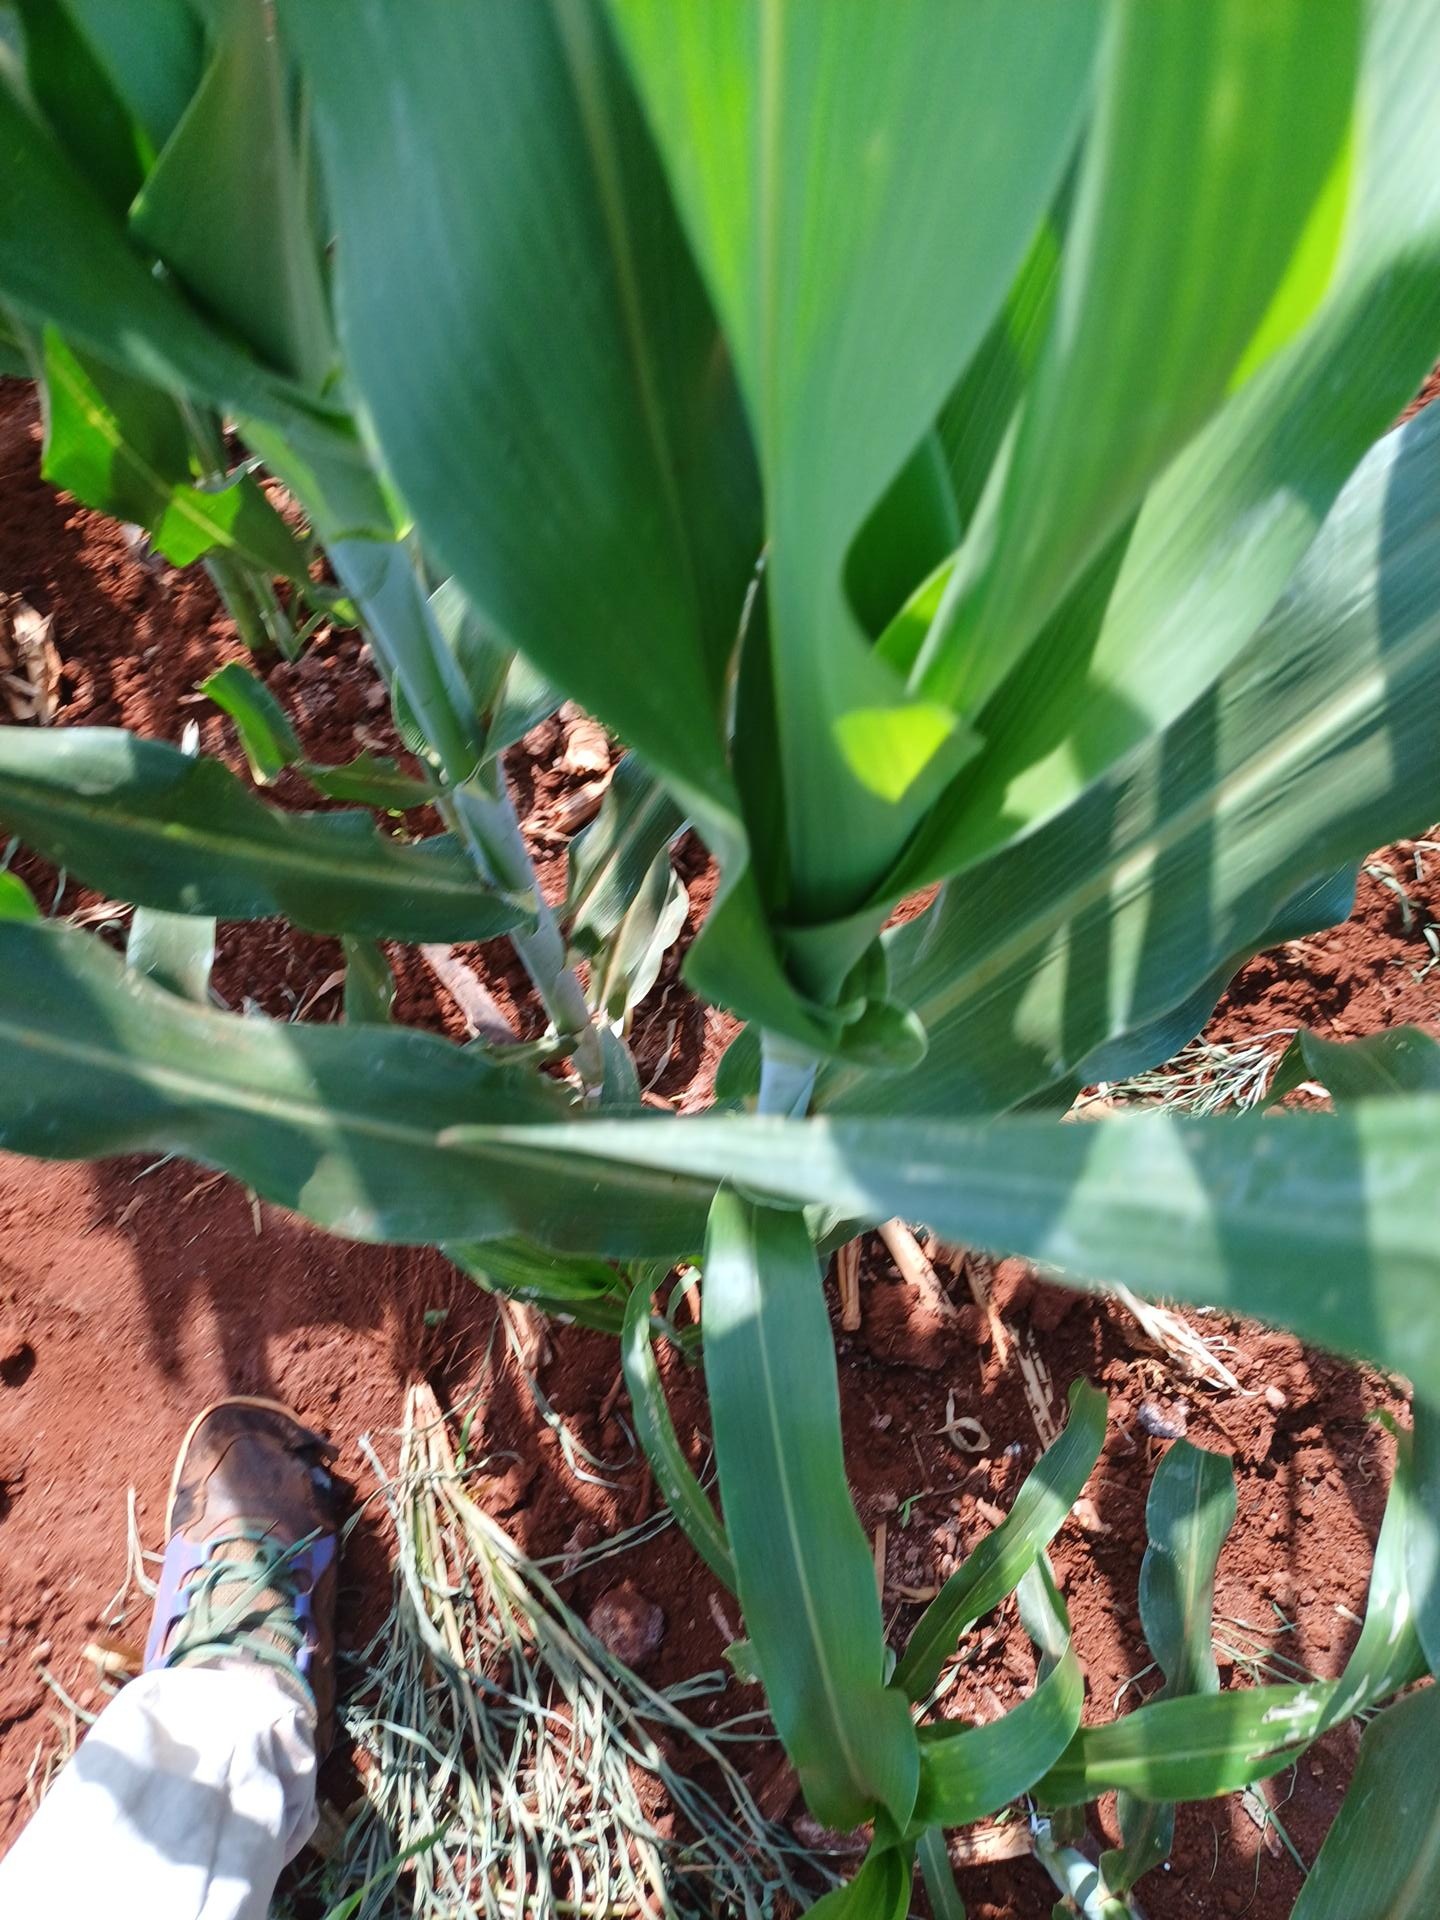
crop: sorghum
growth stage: vegetative
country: Kenya
